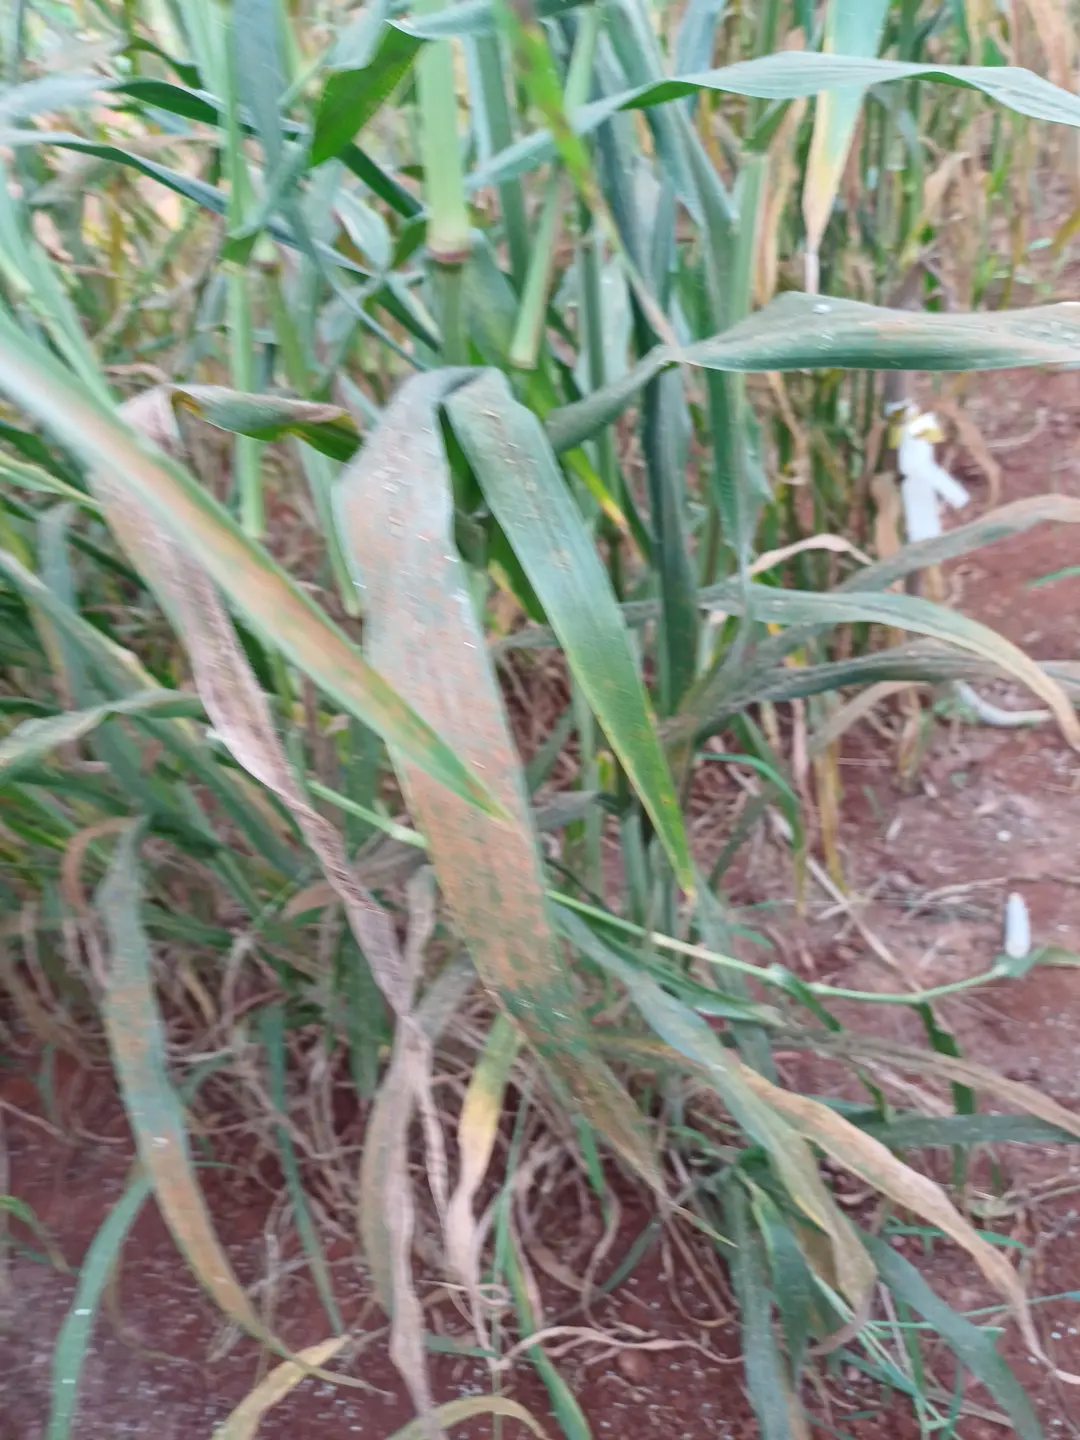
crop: pearl millet
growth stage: filling grain
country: Kenya
